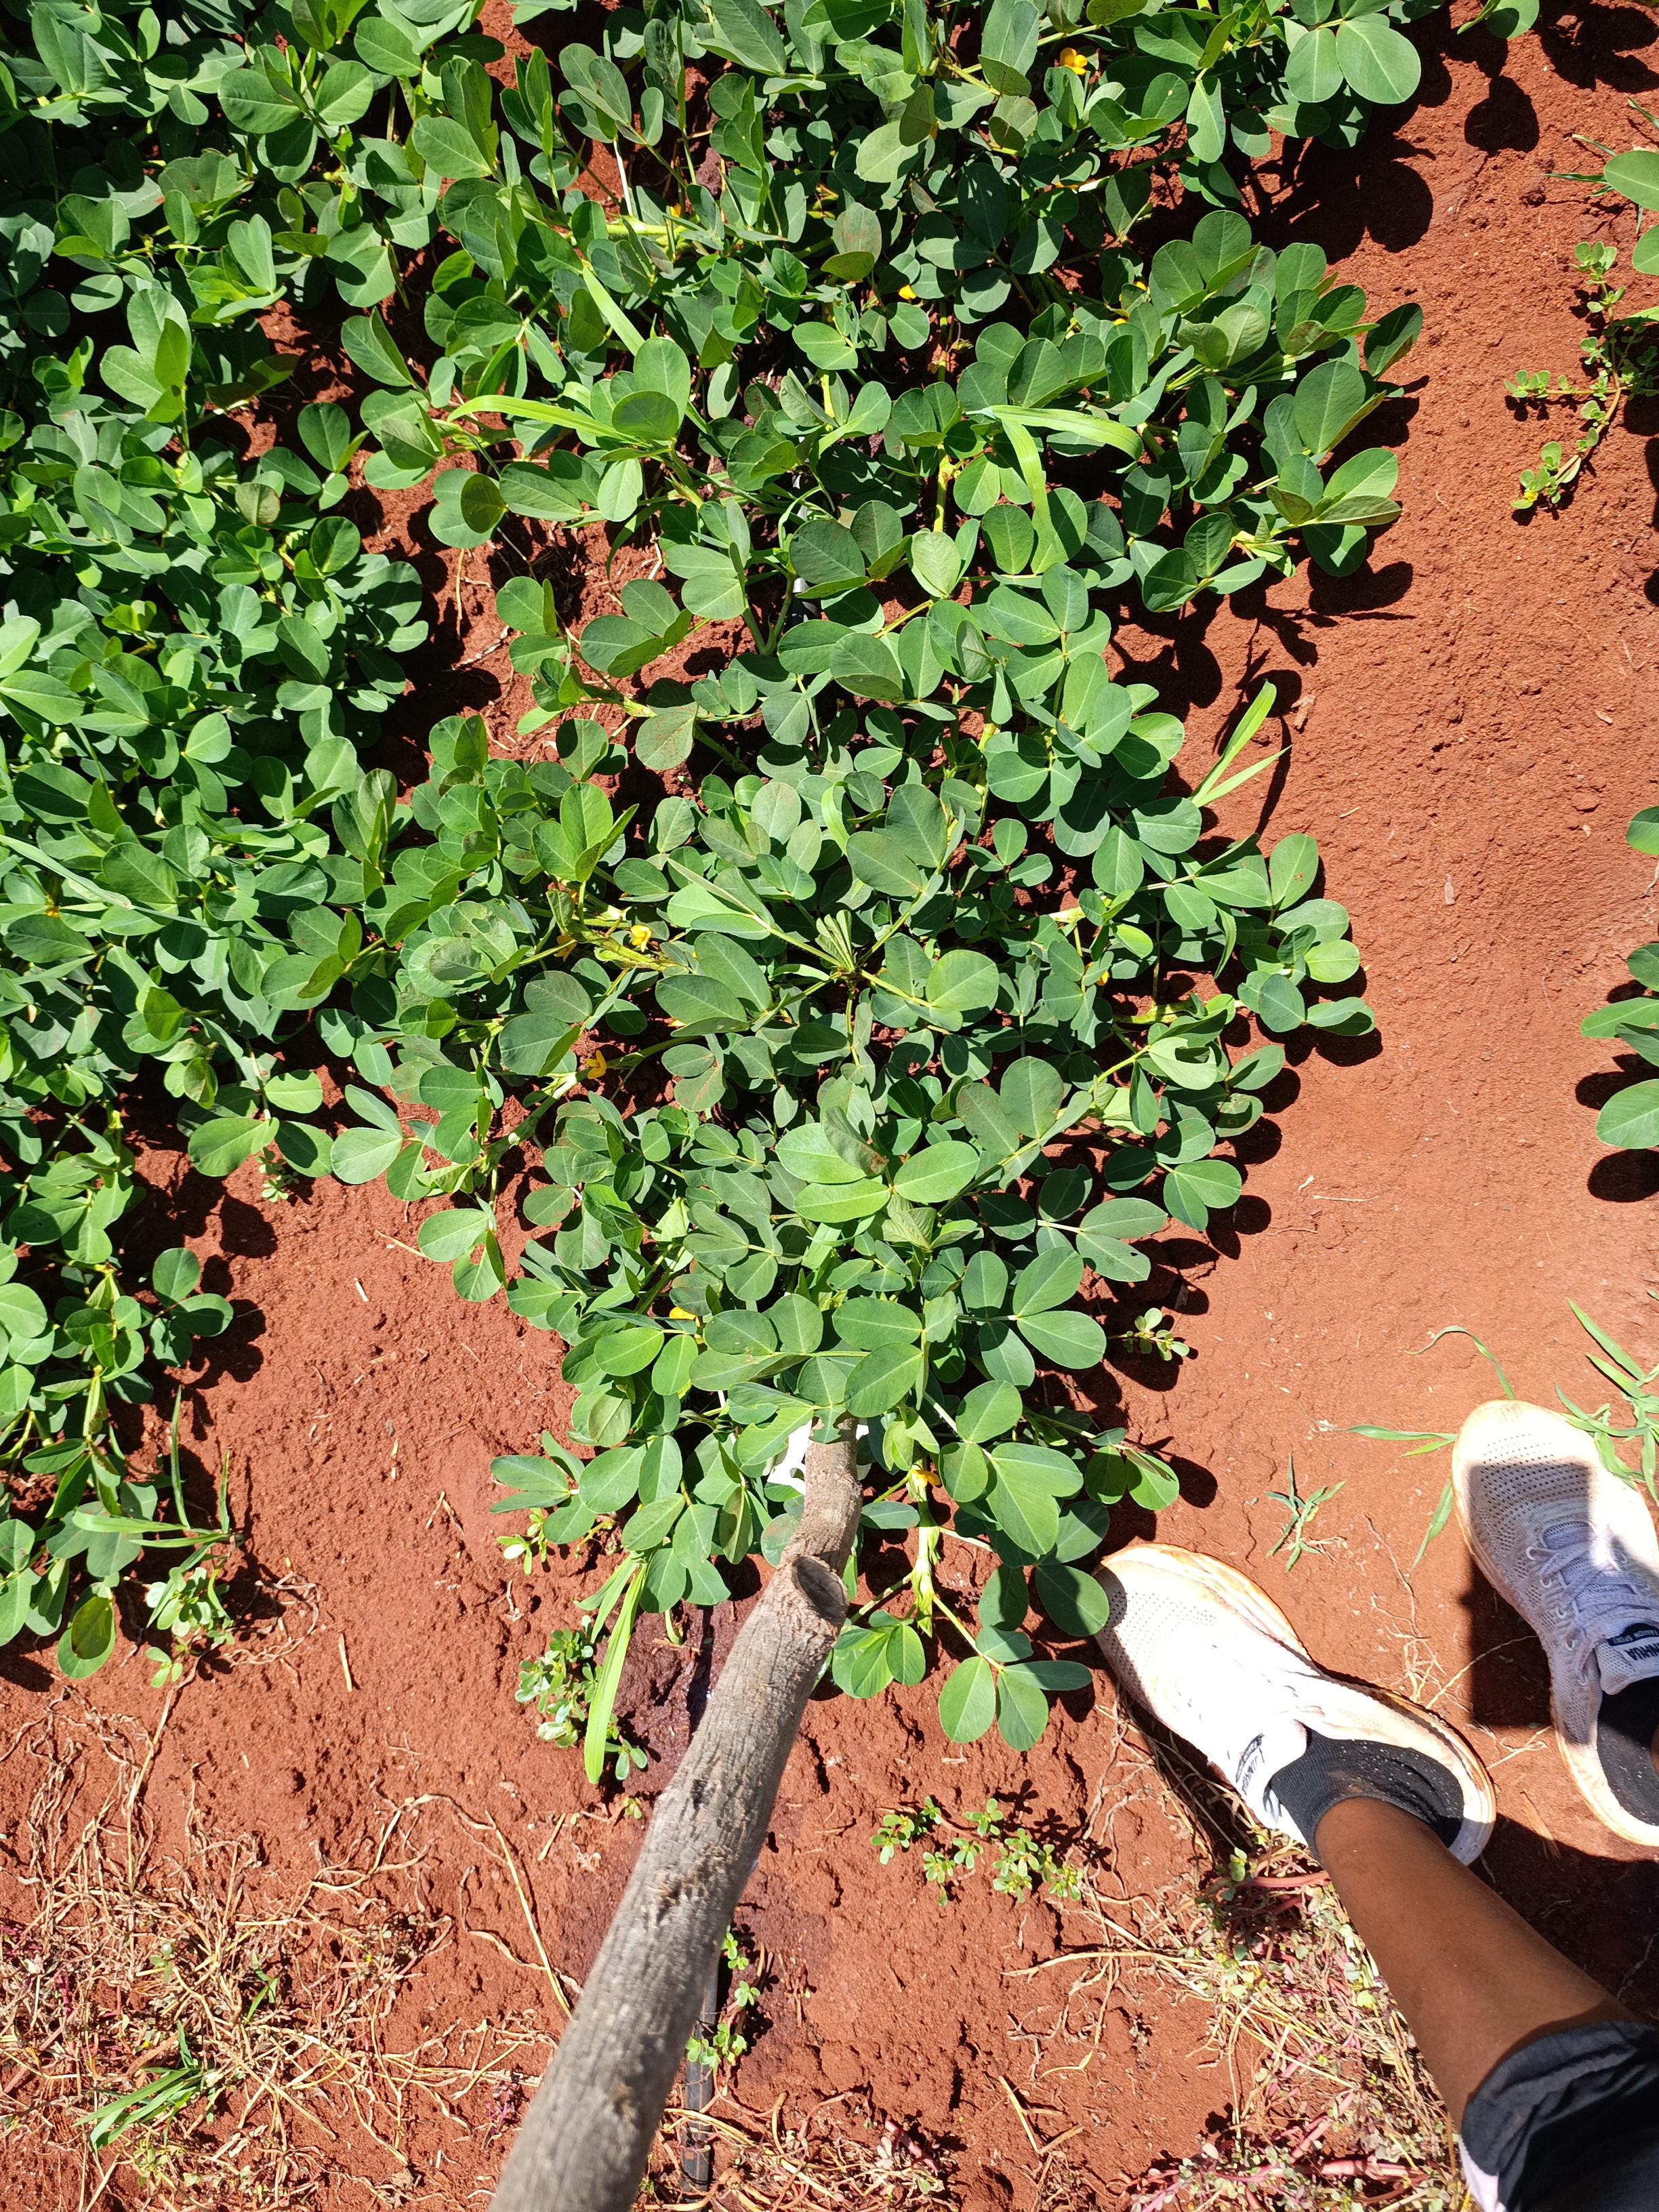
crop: groundnut
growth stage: flowering
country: Kenya
